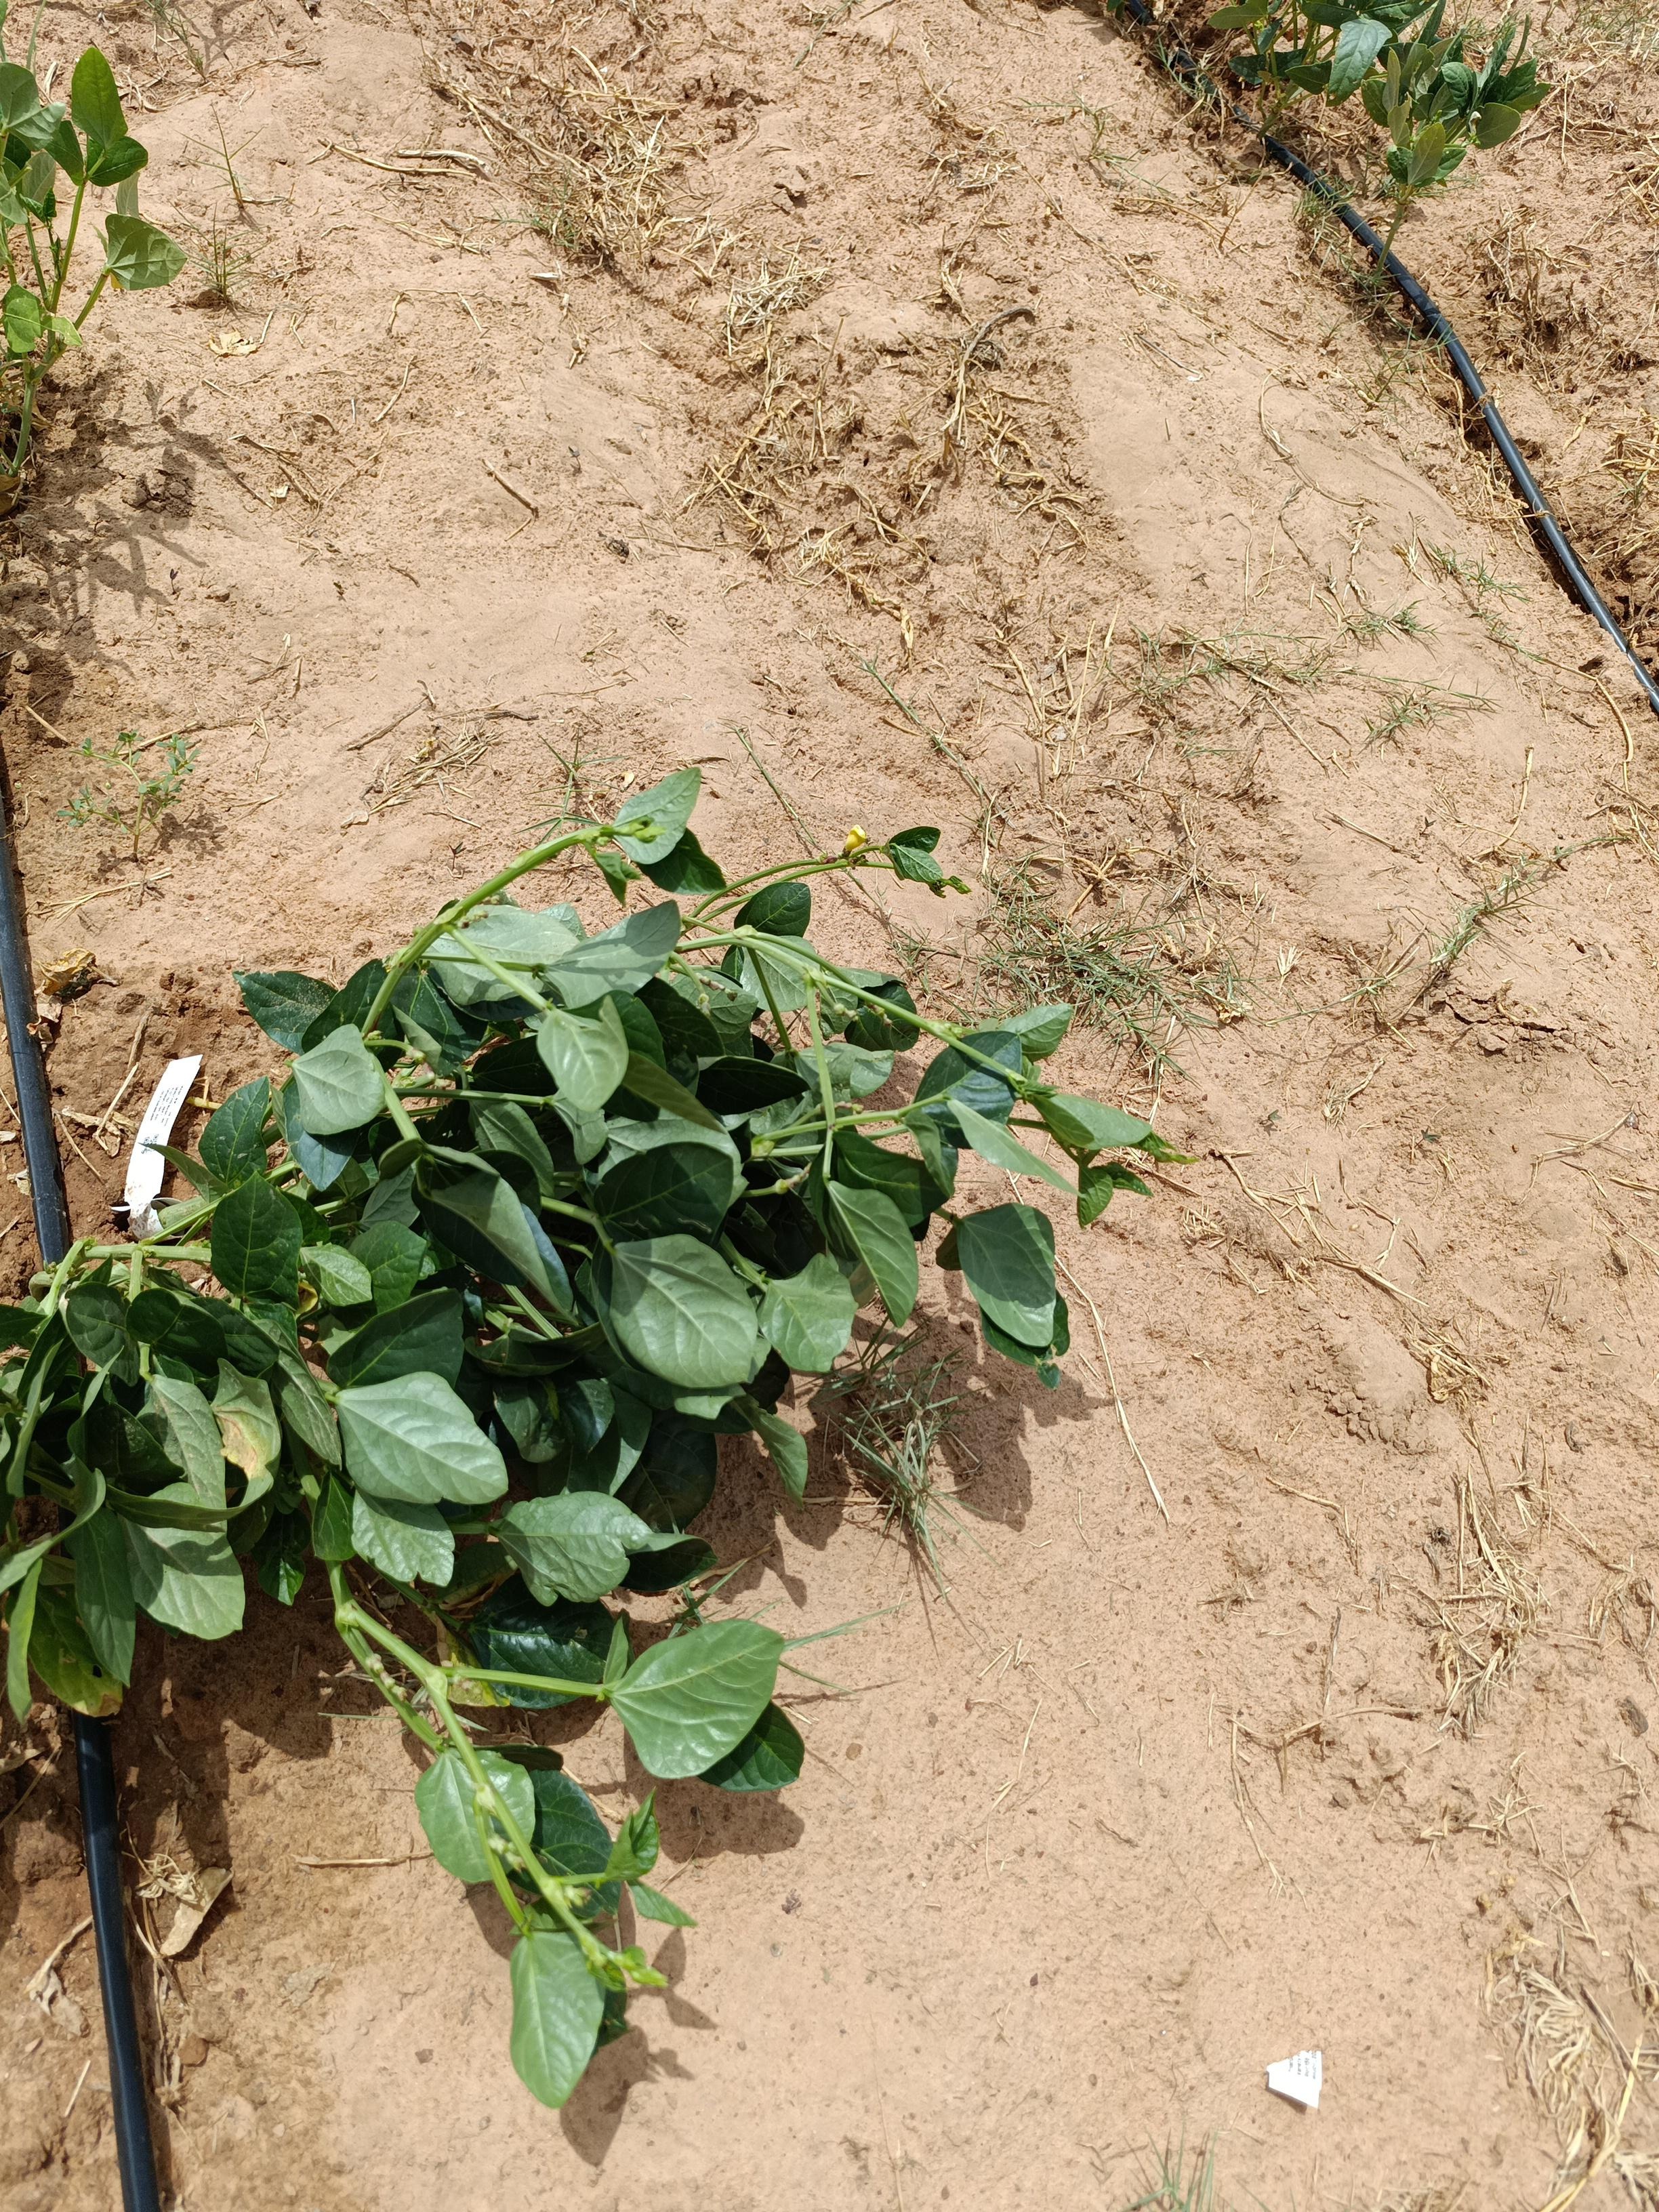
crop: cowpea
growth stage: flowering
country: Nigeria
